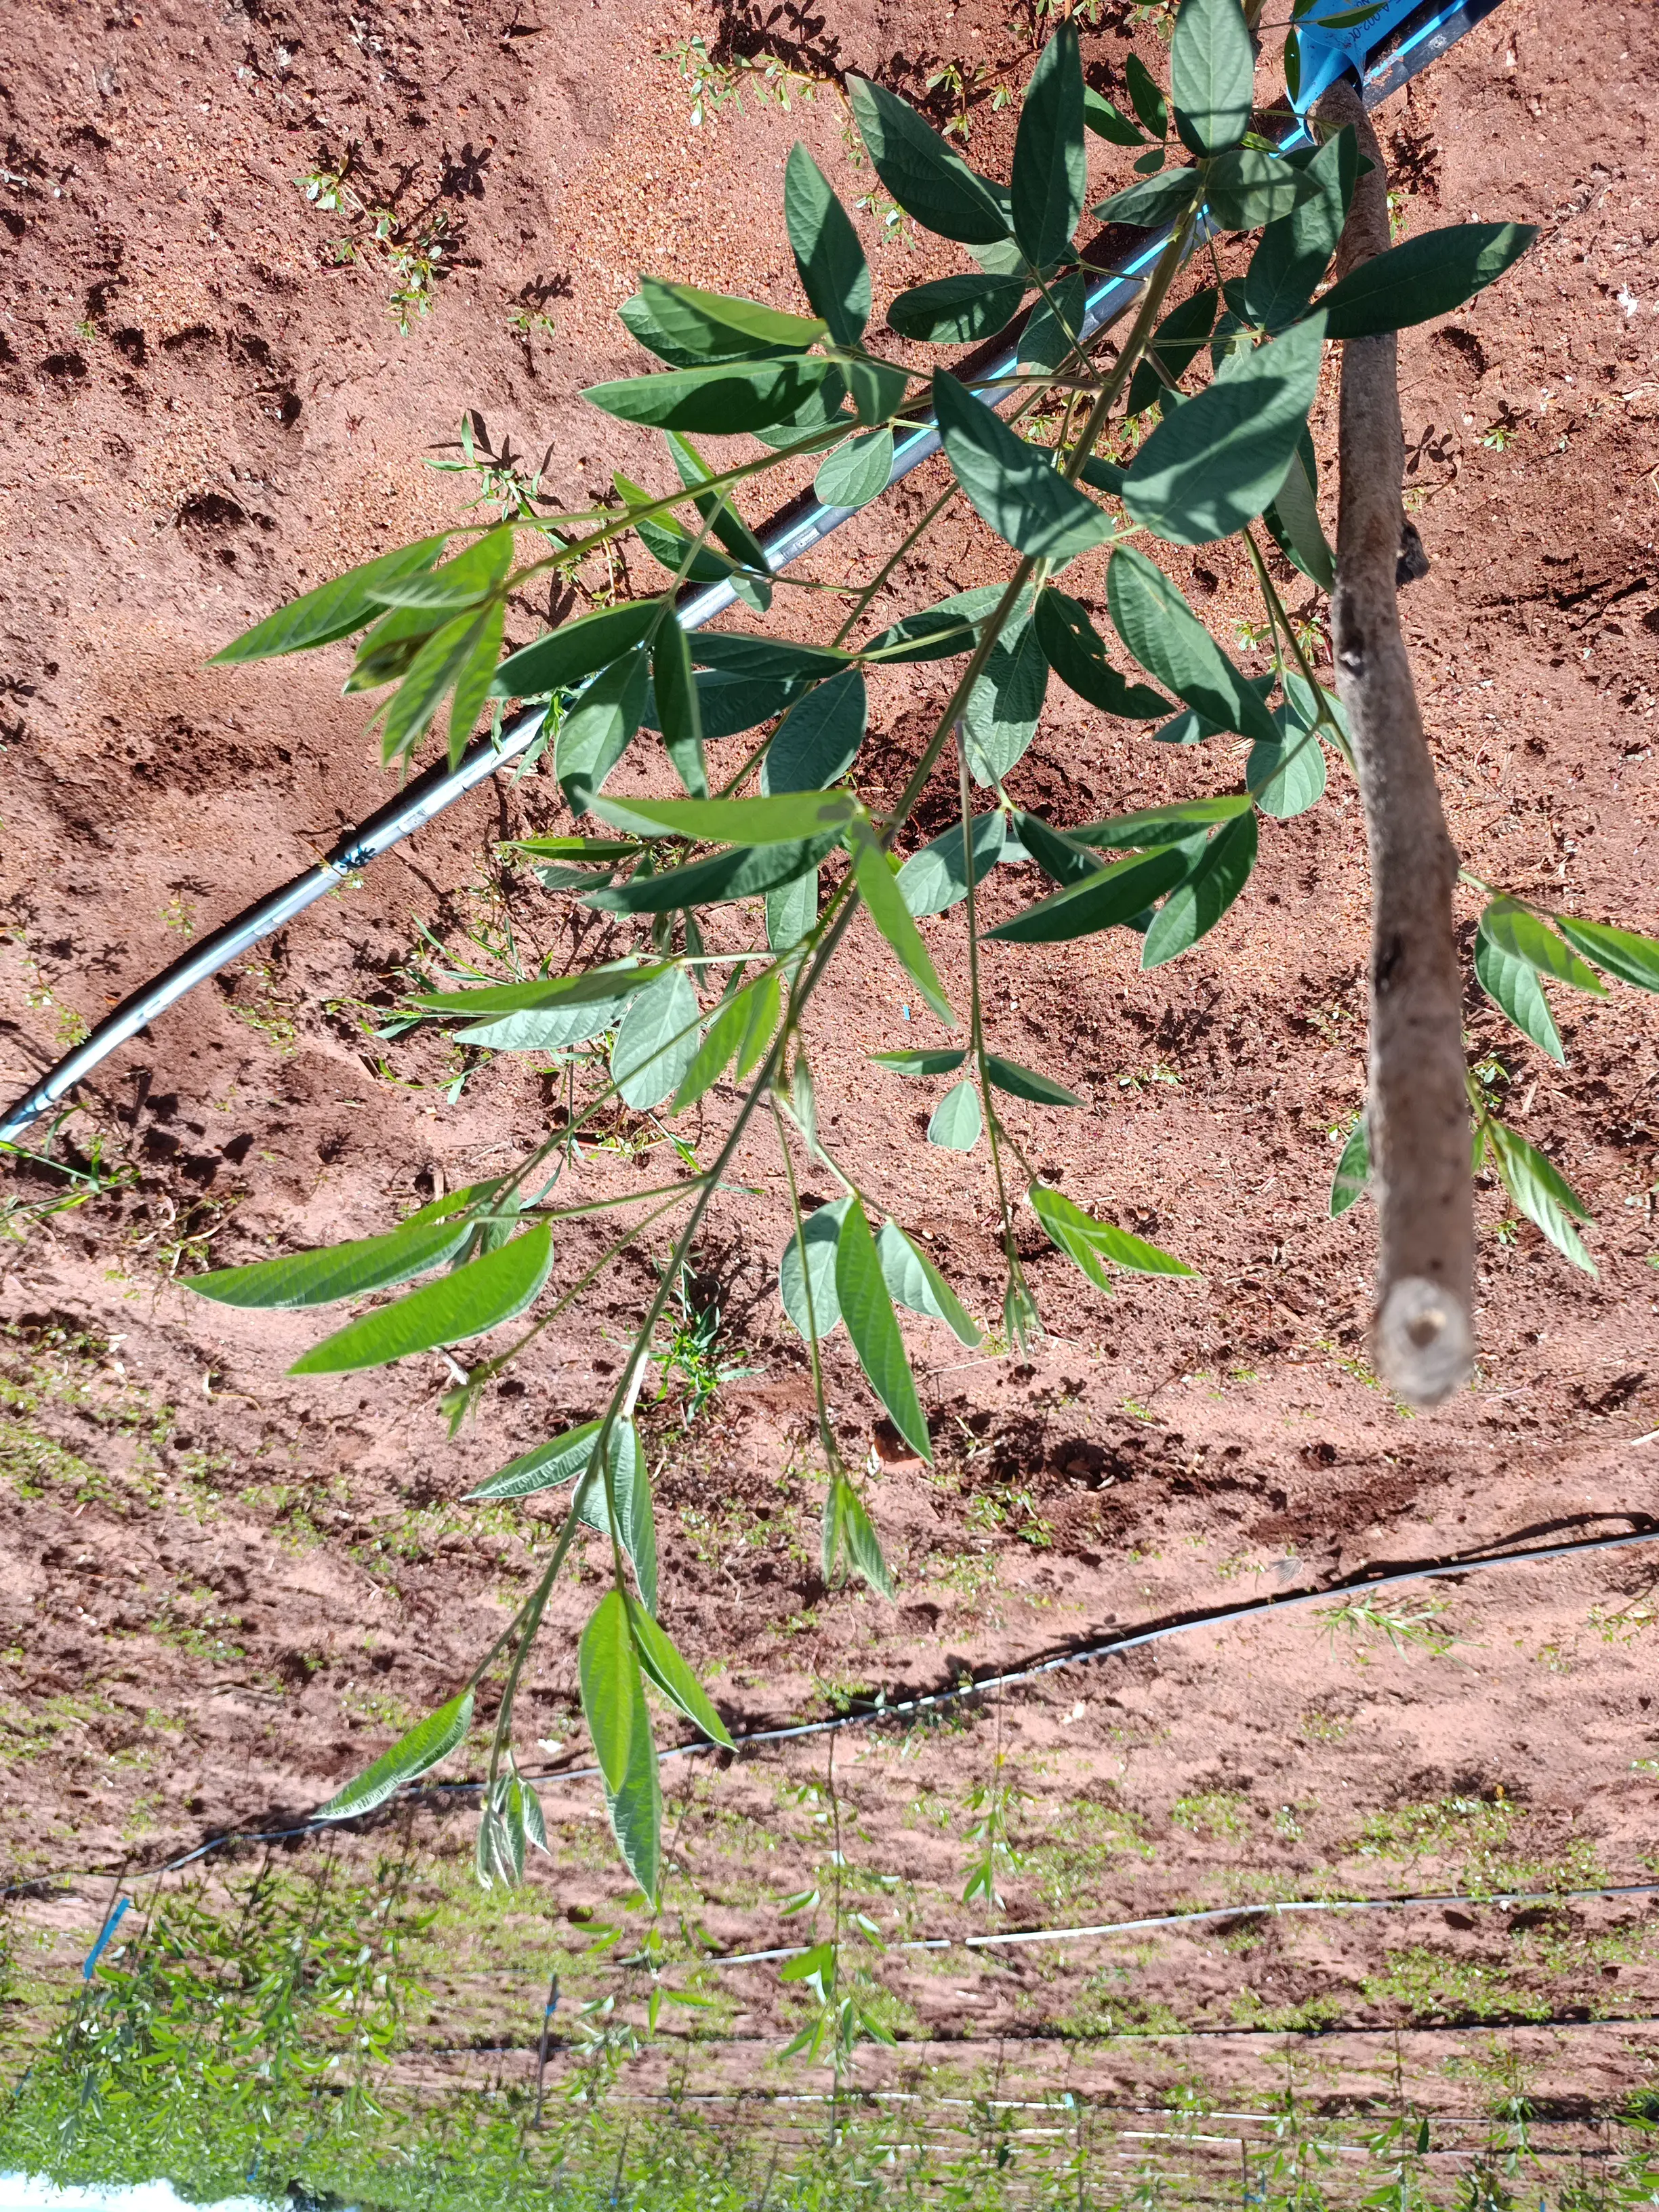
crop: pigeonpea
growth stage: vegetative
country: Kenya
